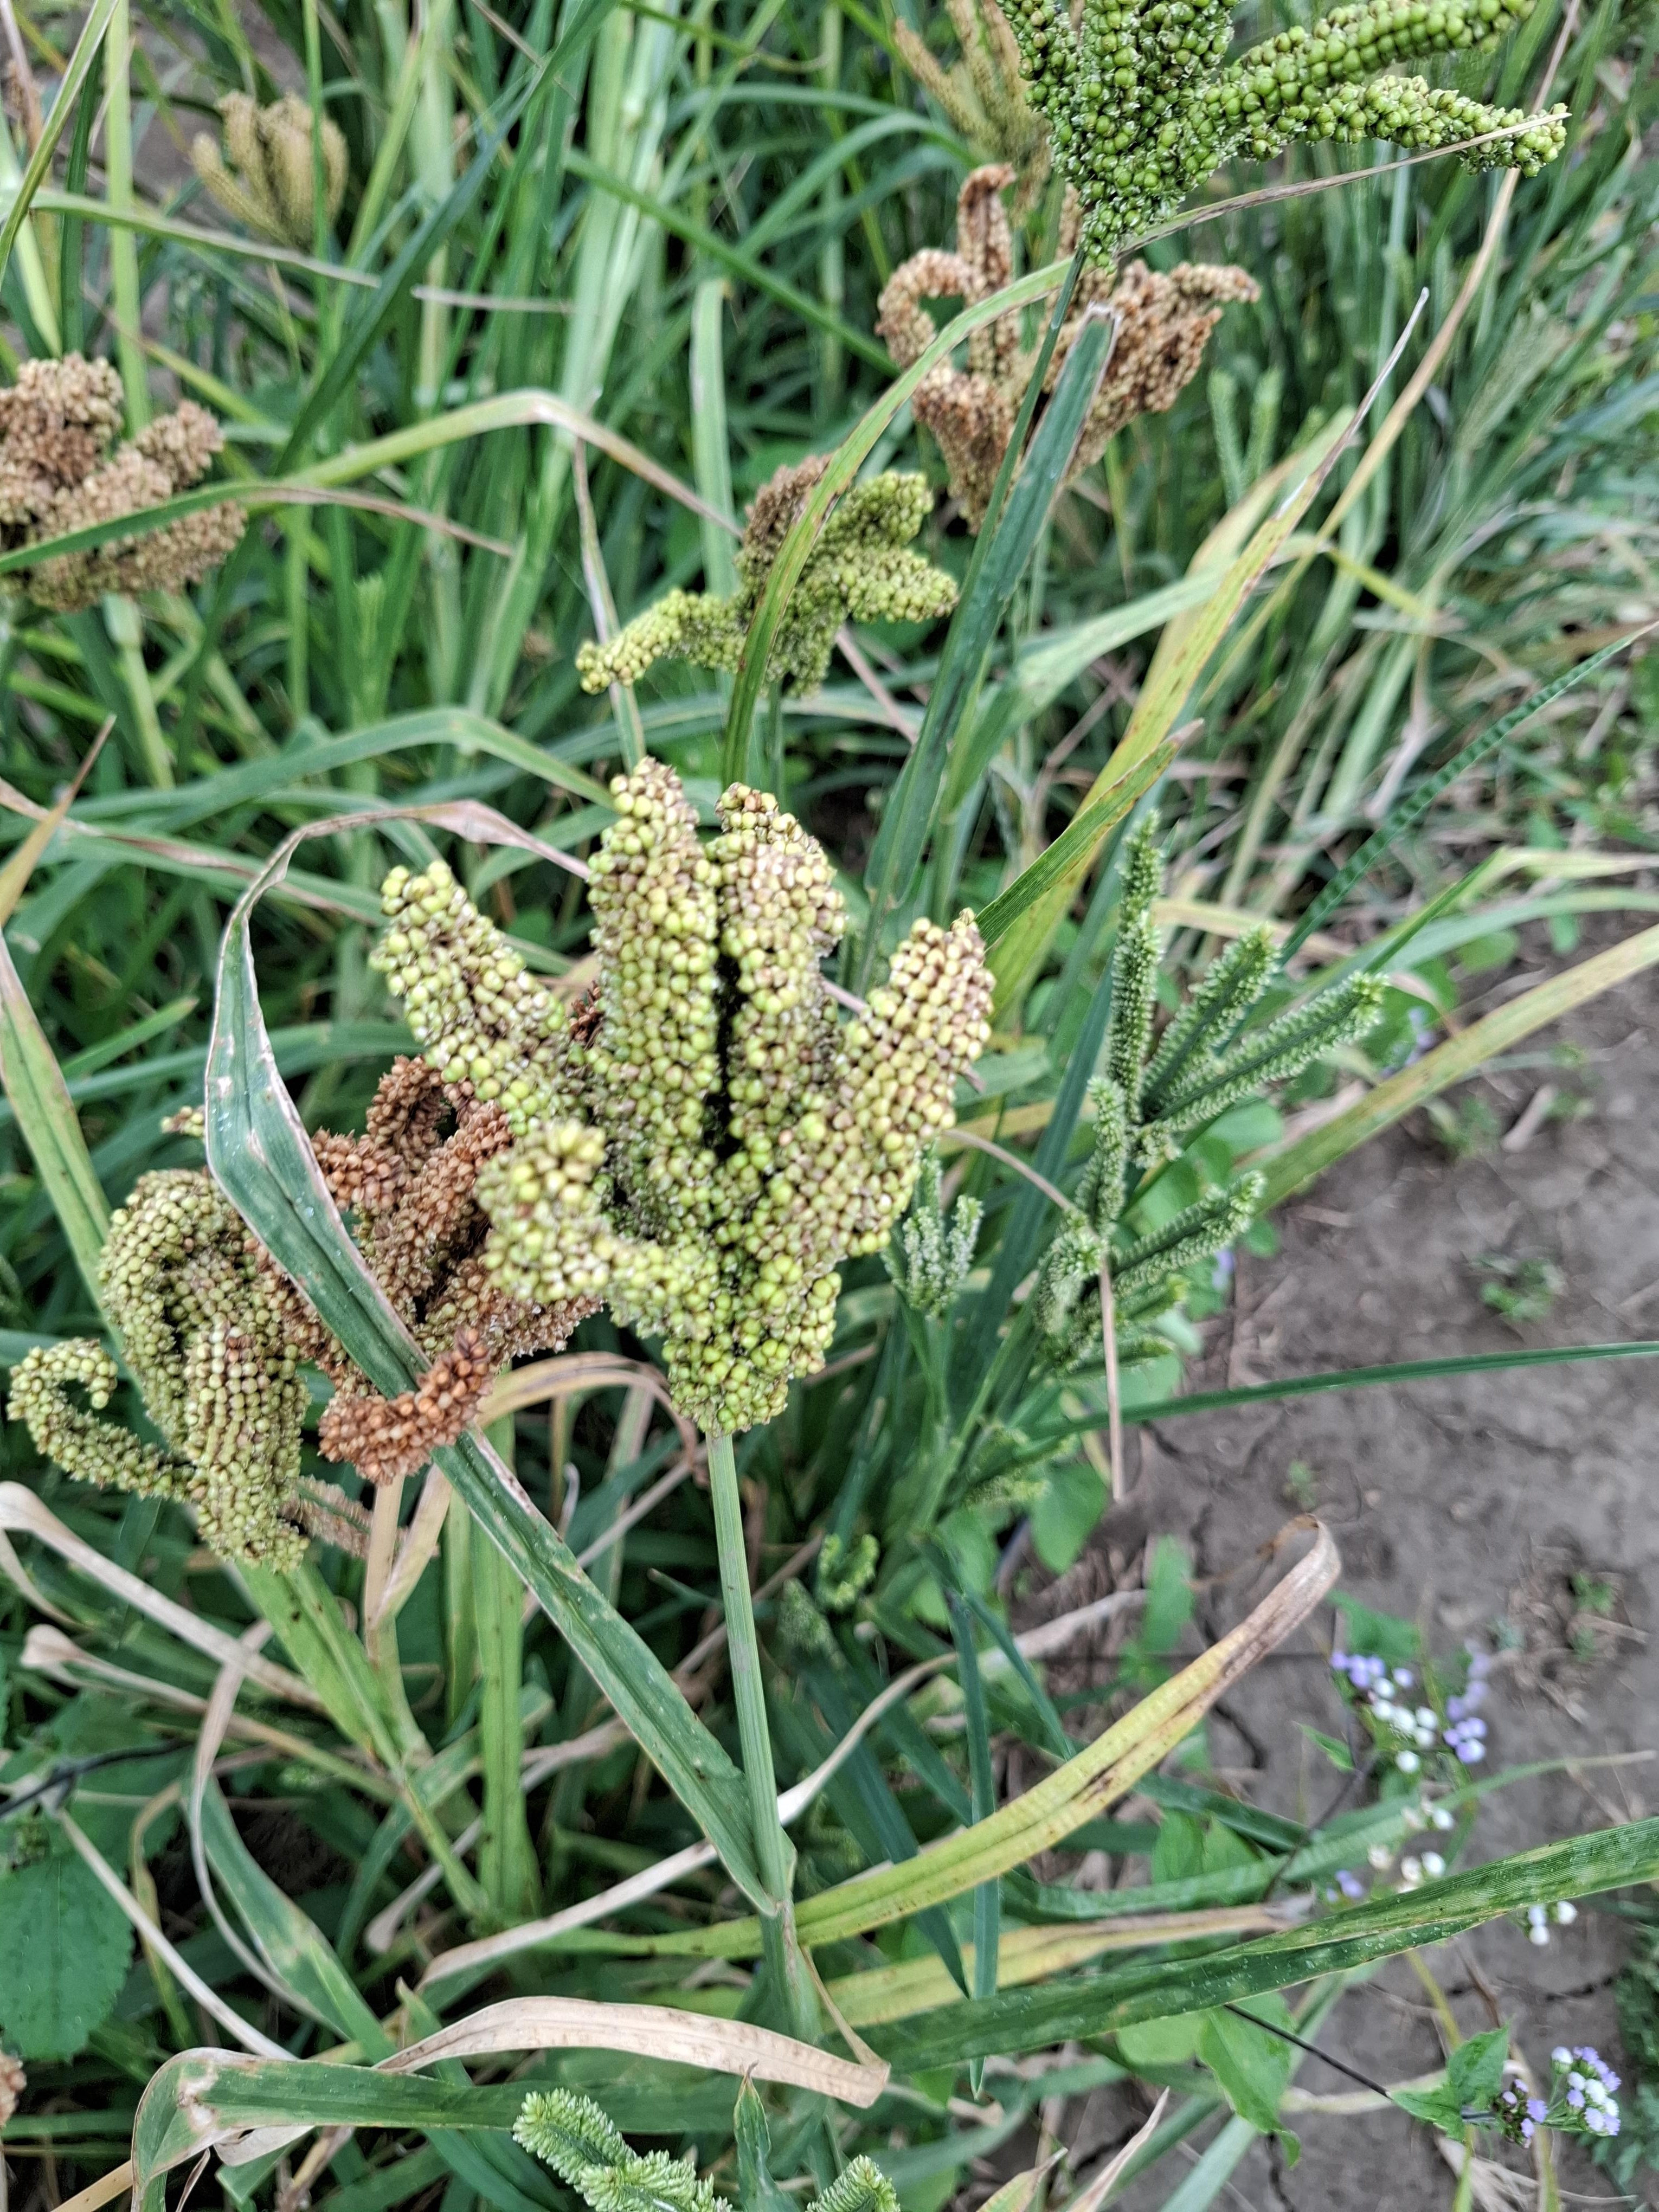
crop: sorghum
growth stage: harvest maturity
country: Tanzania
